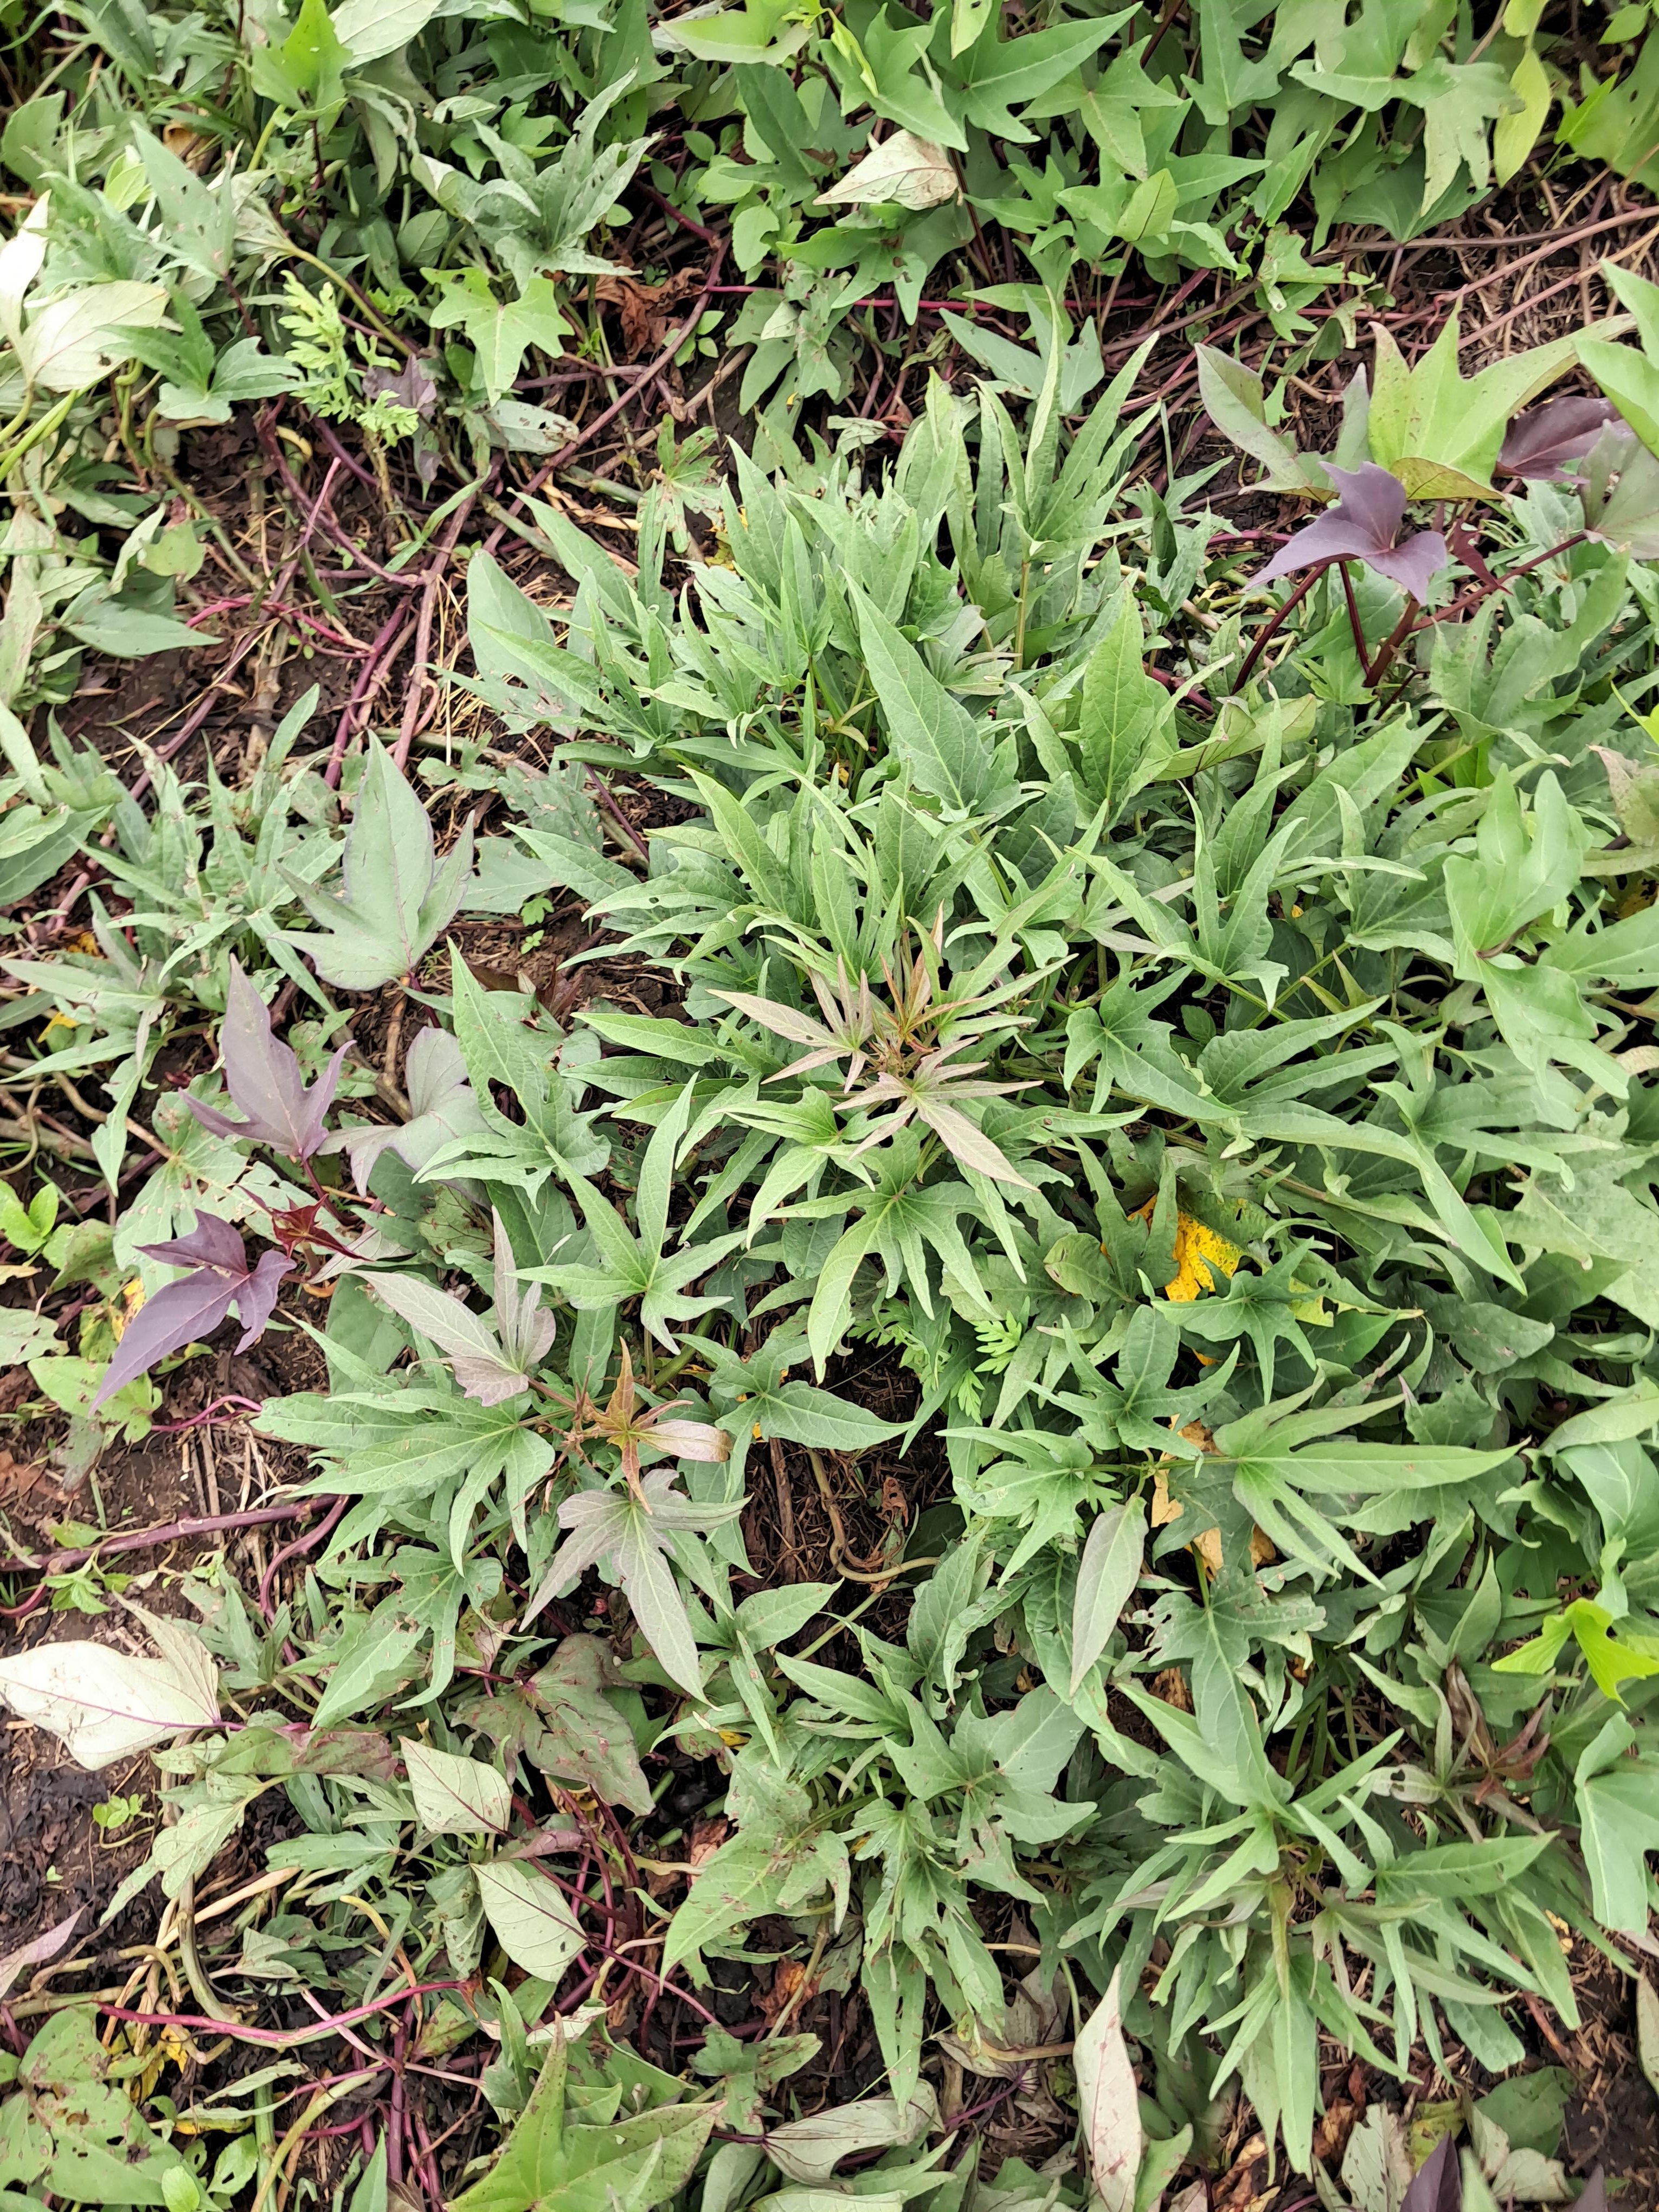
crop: sweet potato
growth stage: vegetative
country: Tanzania
